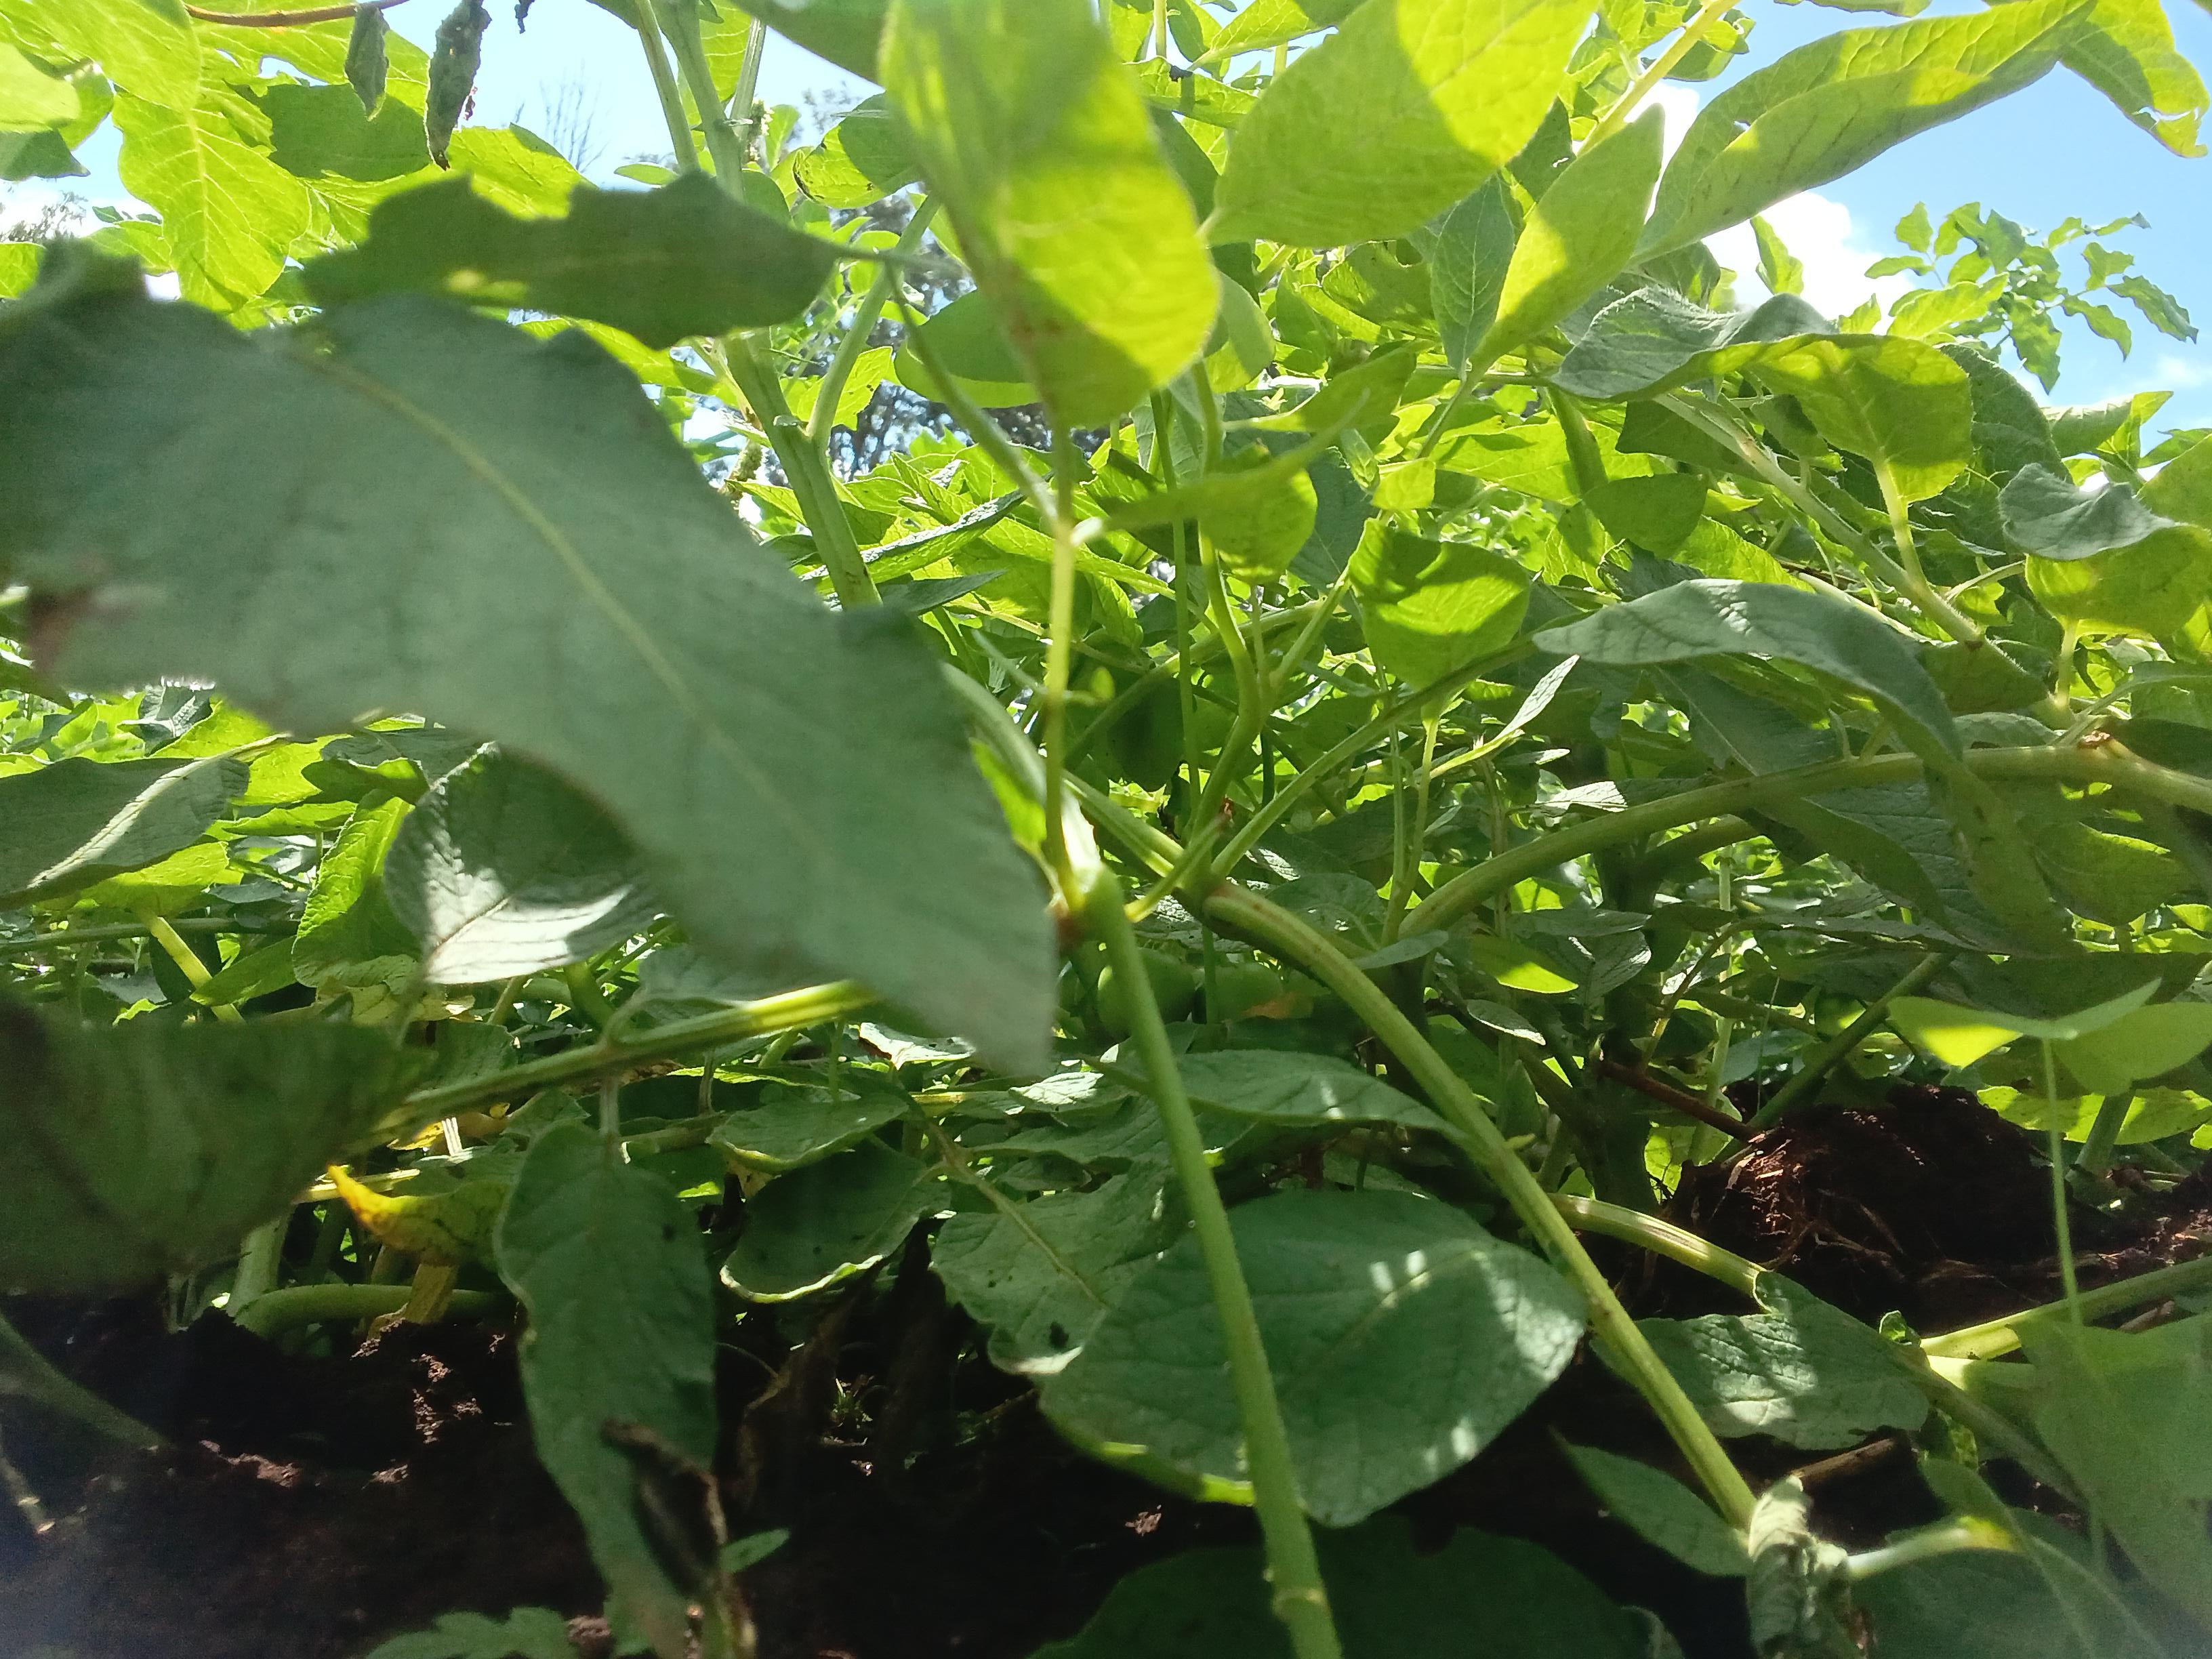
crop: potato
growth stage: flowering
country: Kenya
